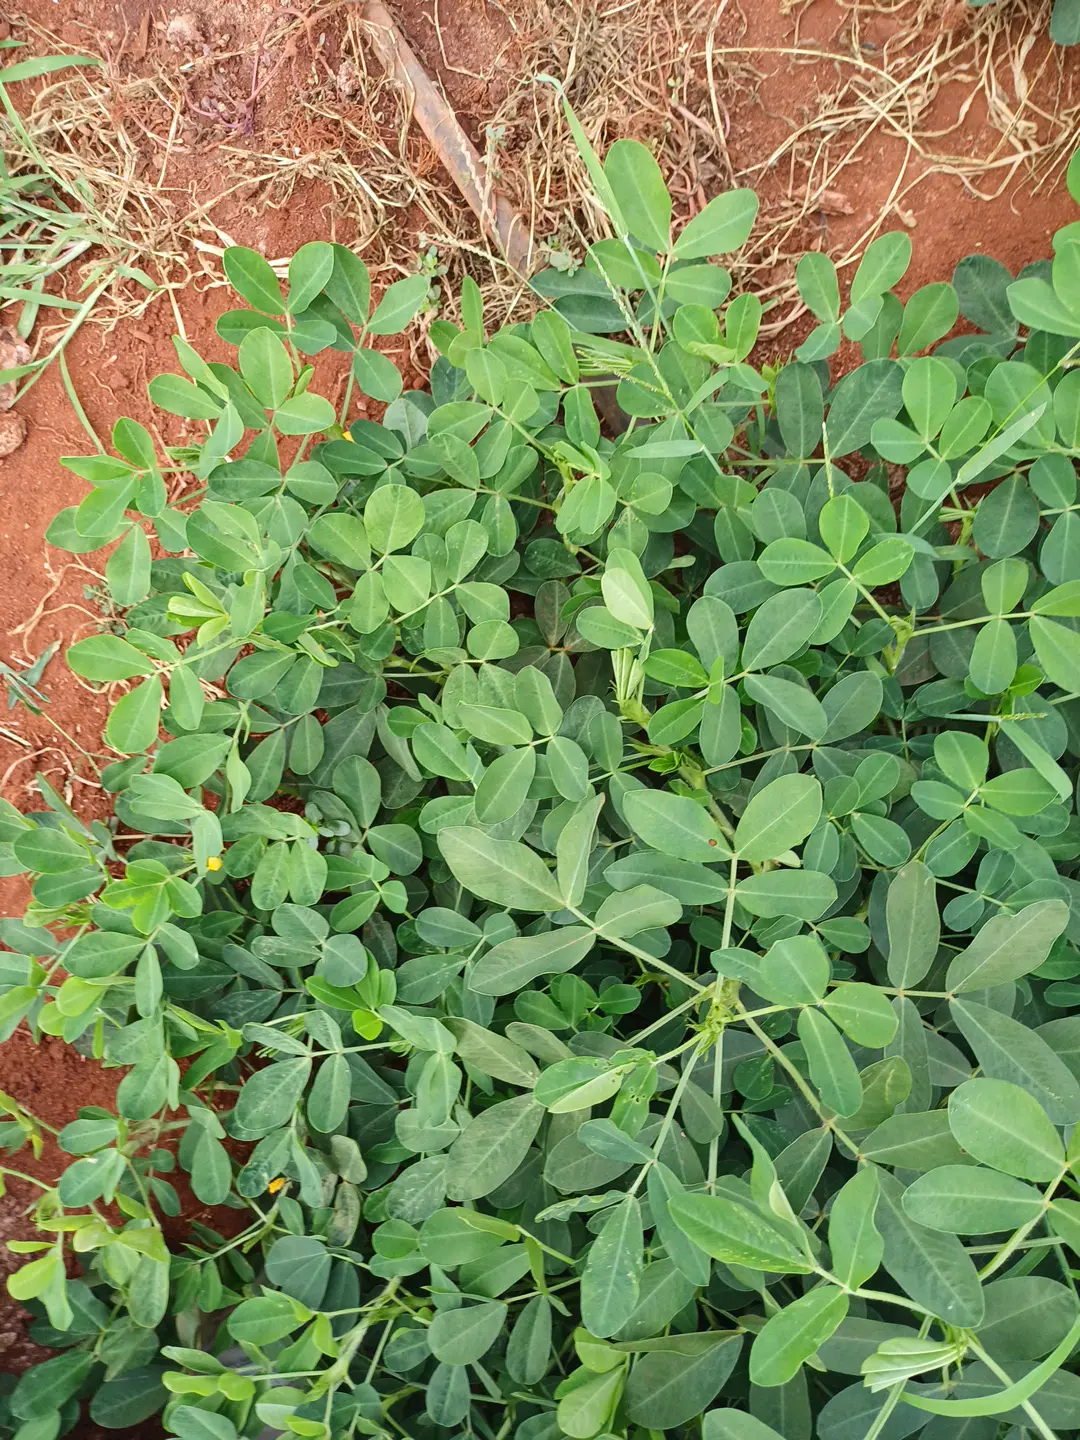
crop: groundnut
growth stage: pegging
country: Kenya
